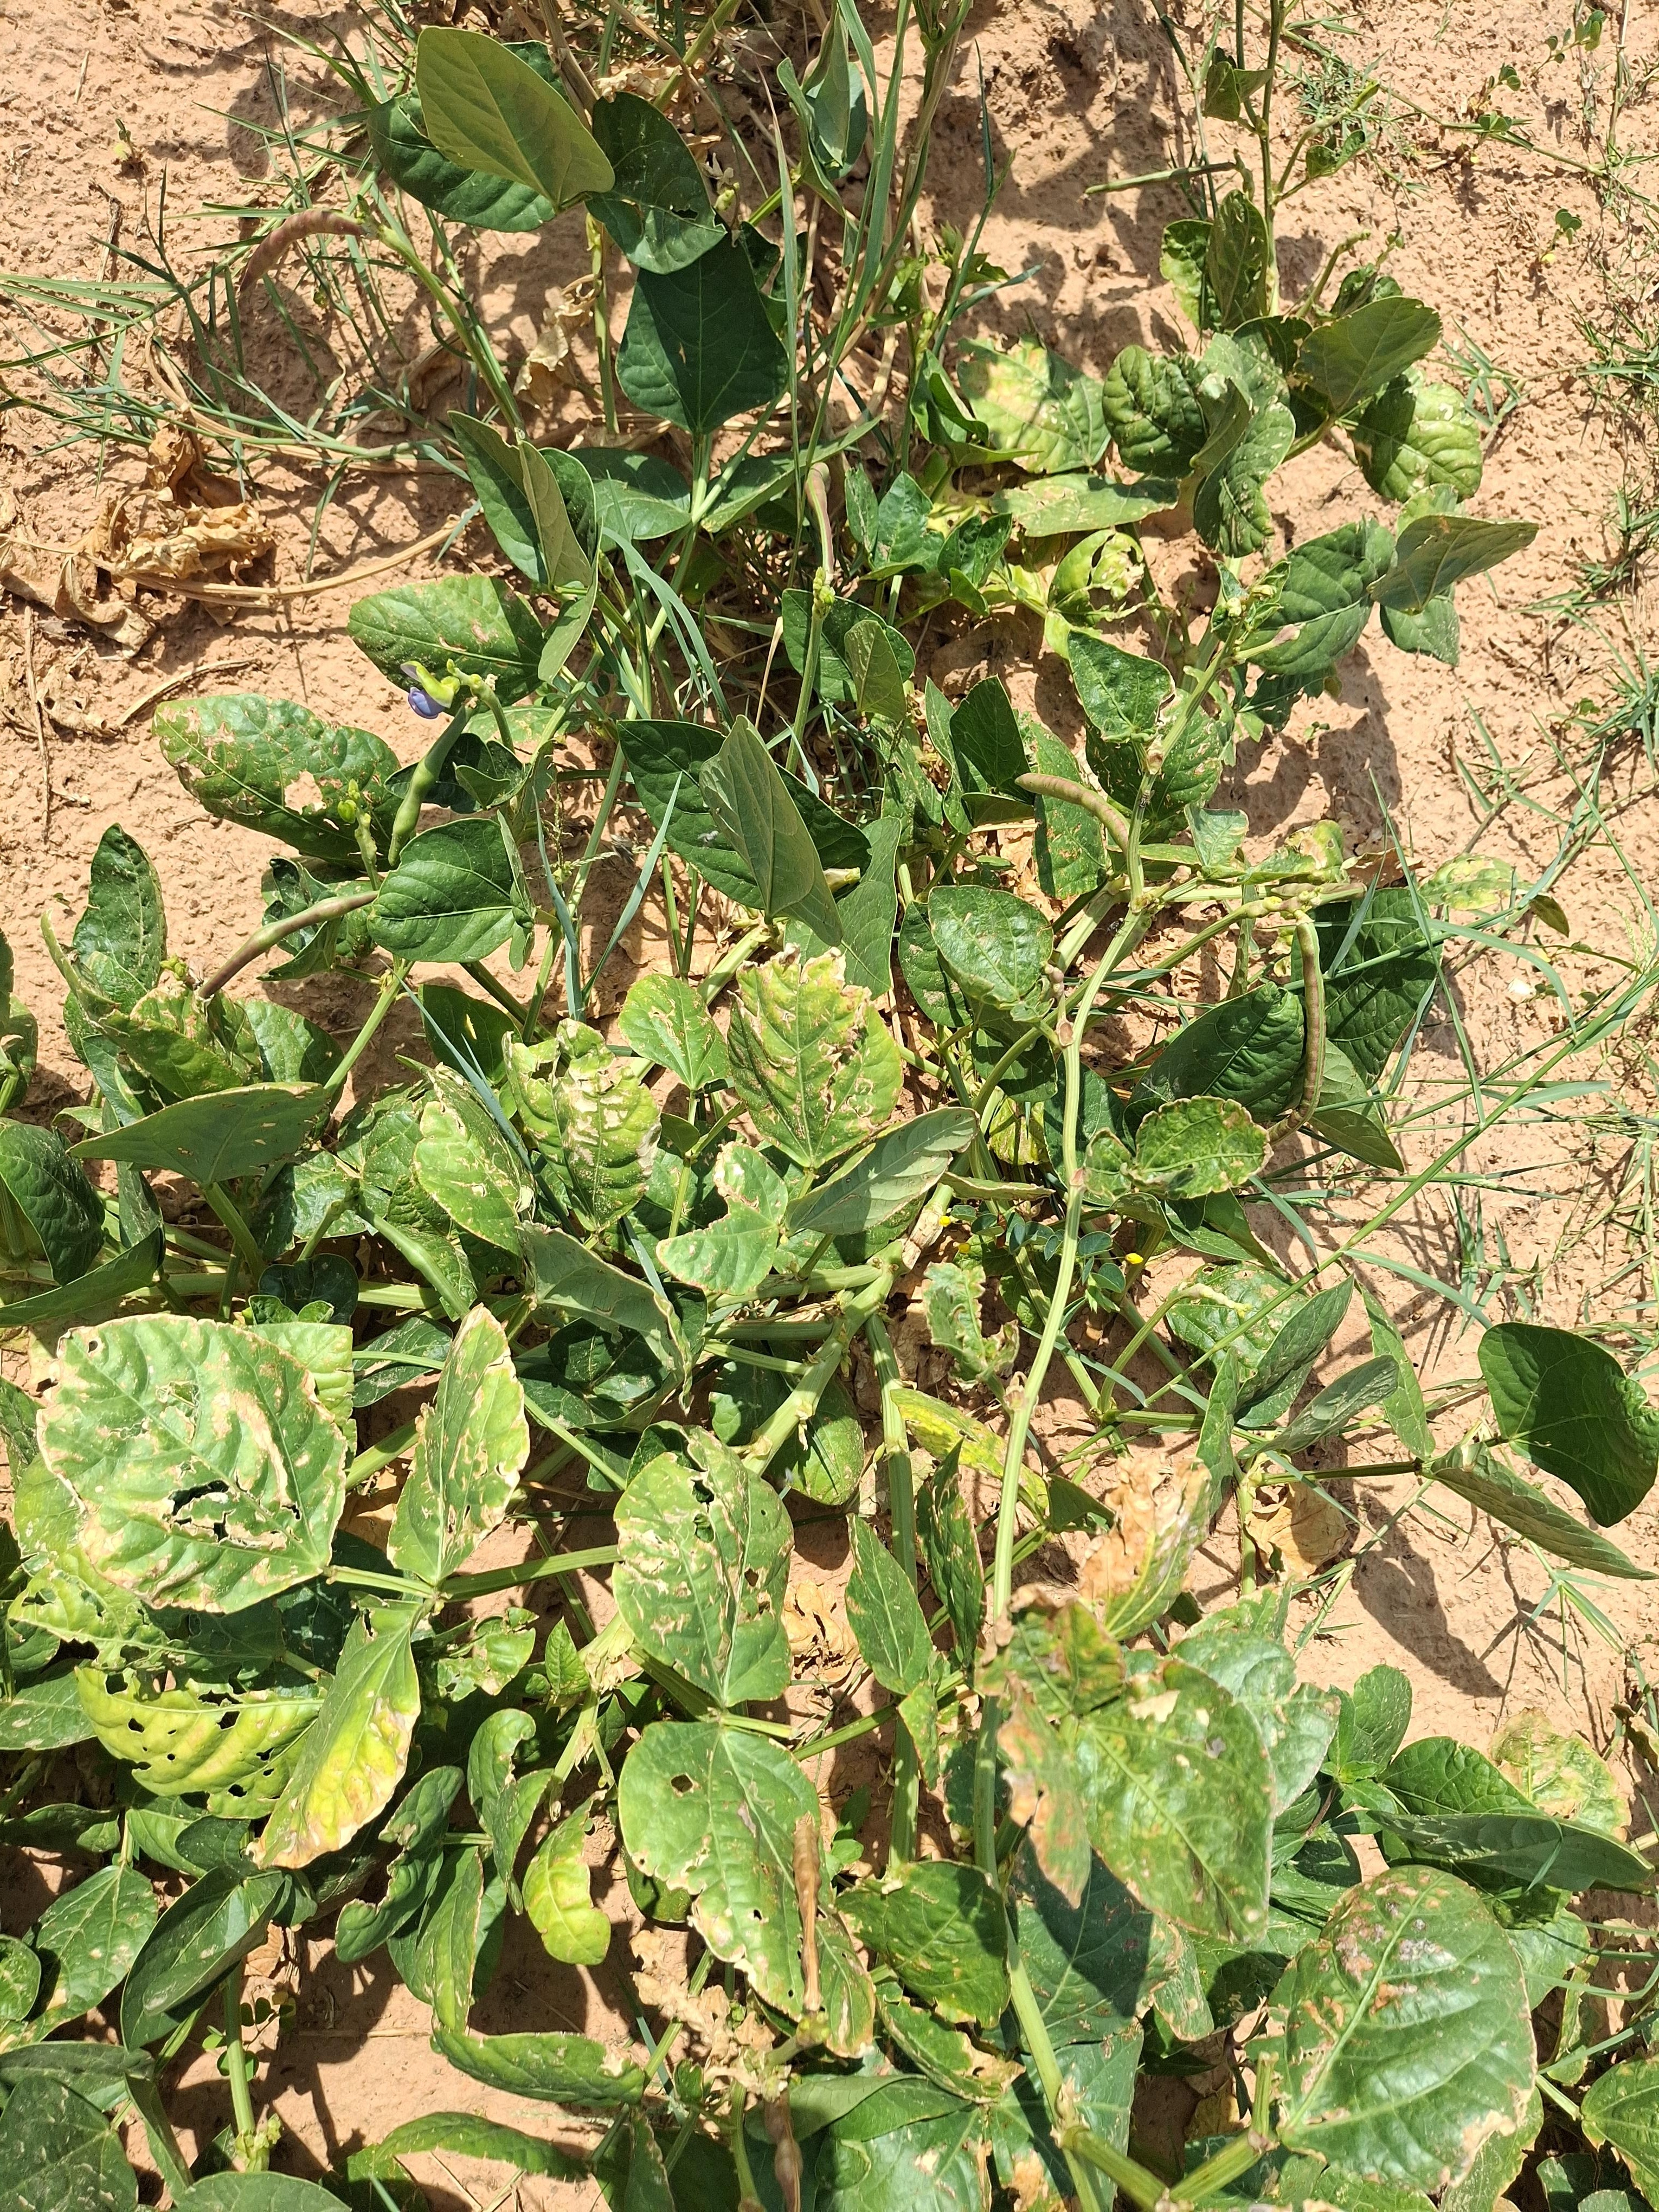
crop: cowpea
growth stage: harvest maturity
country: Nigeria
